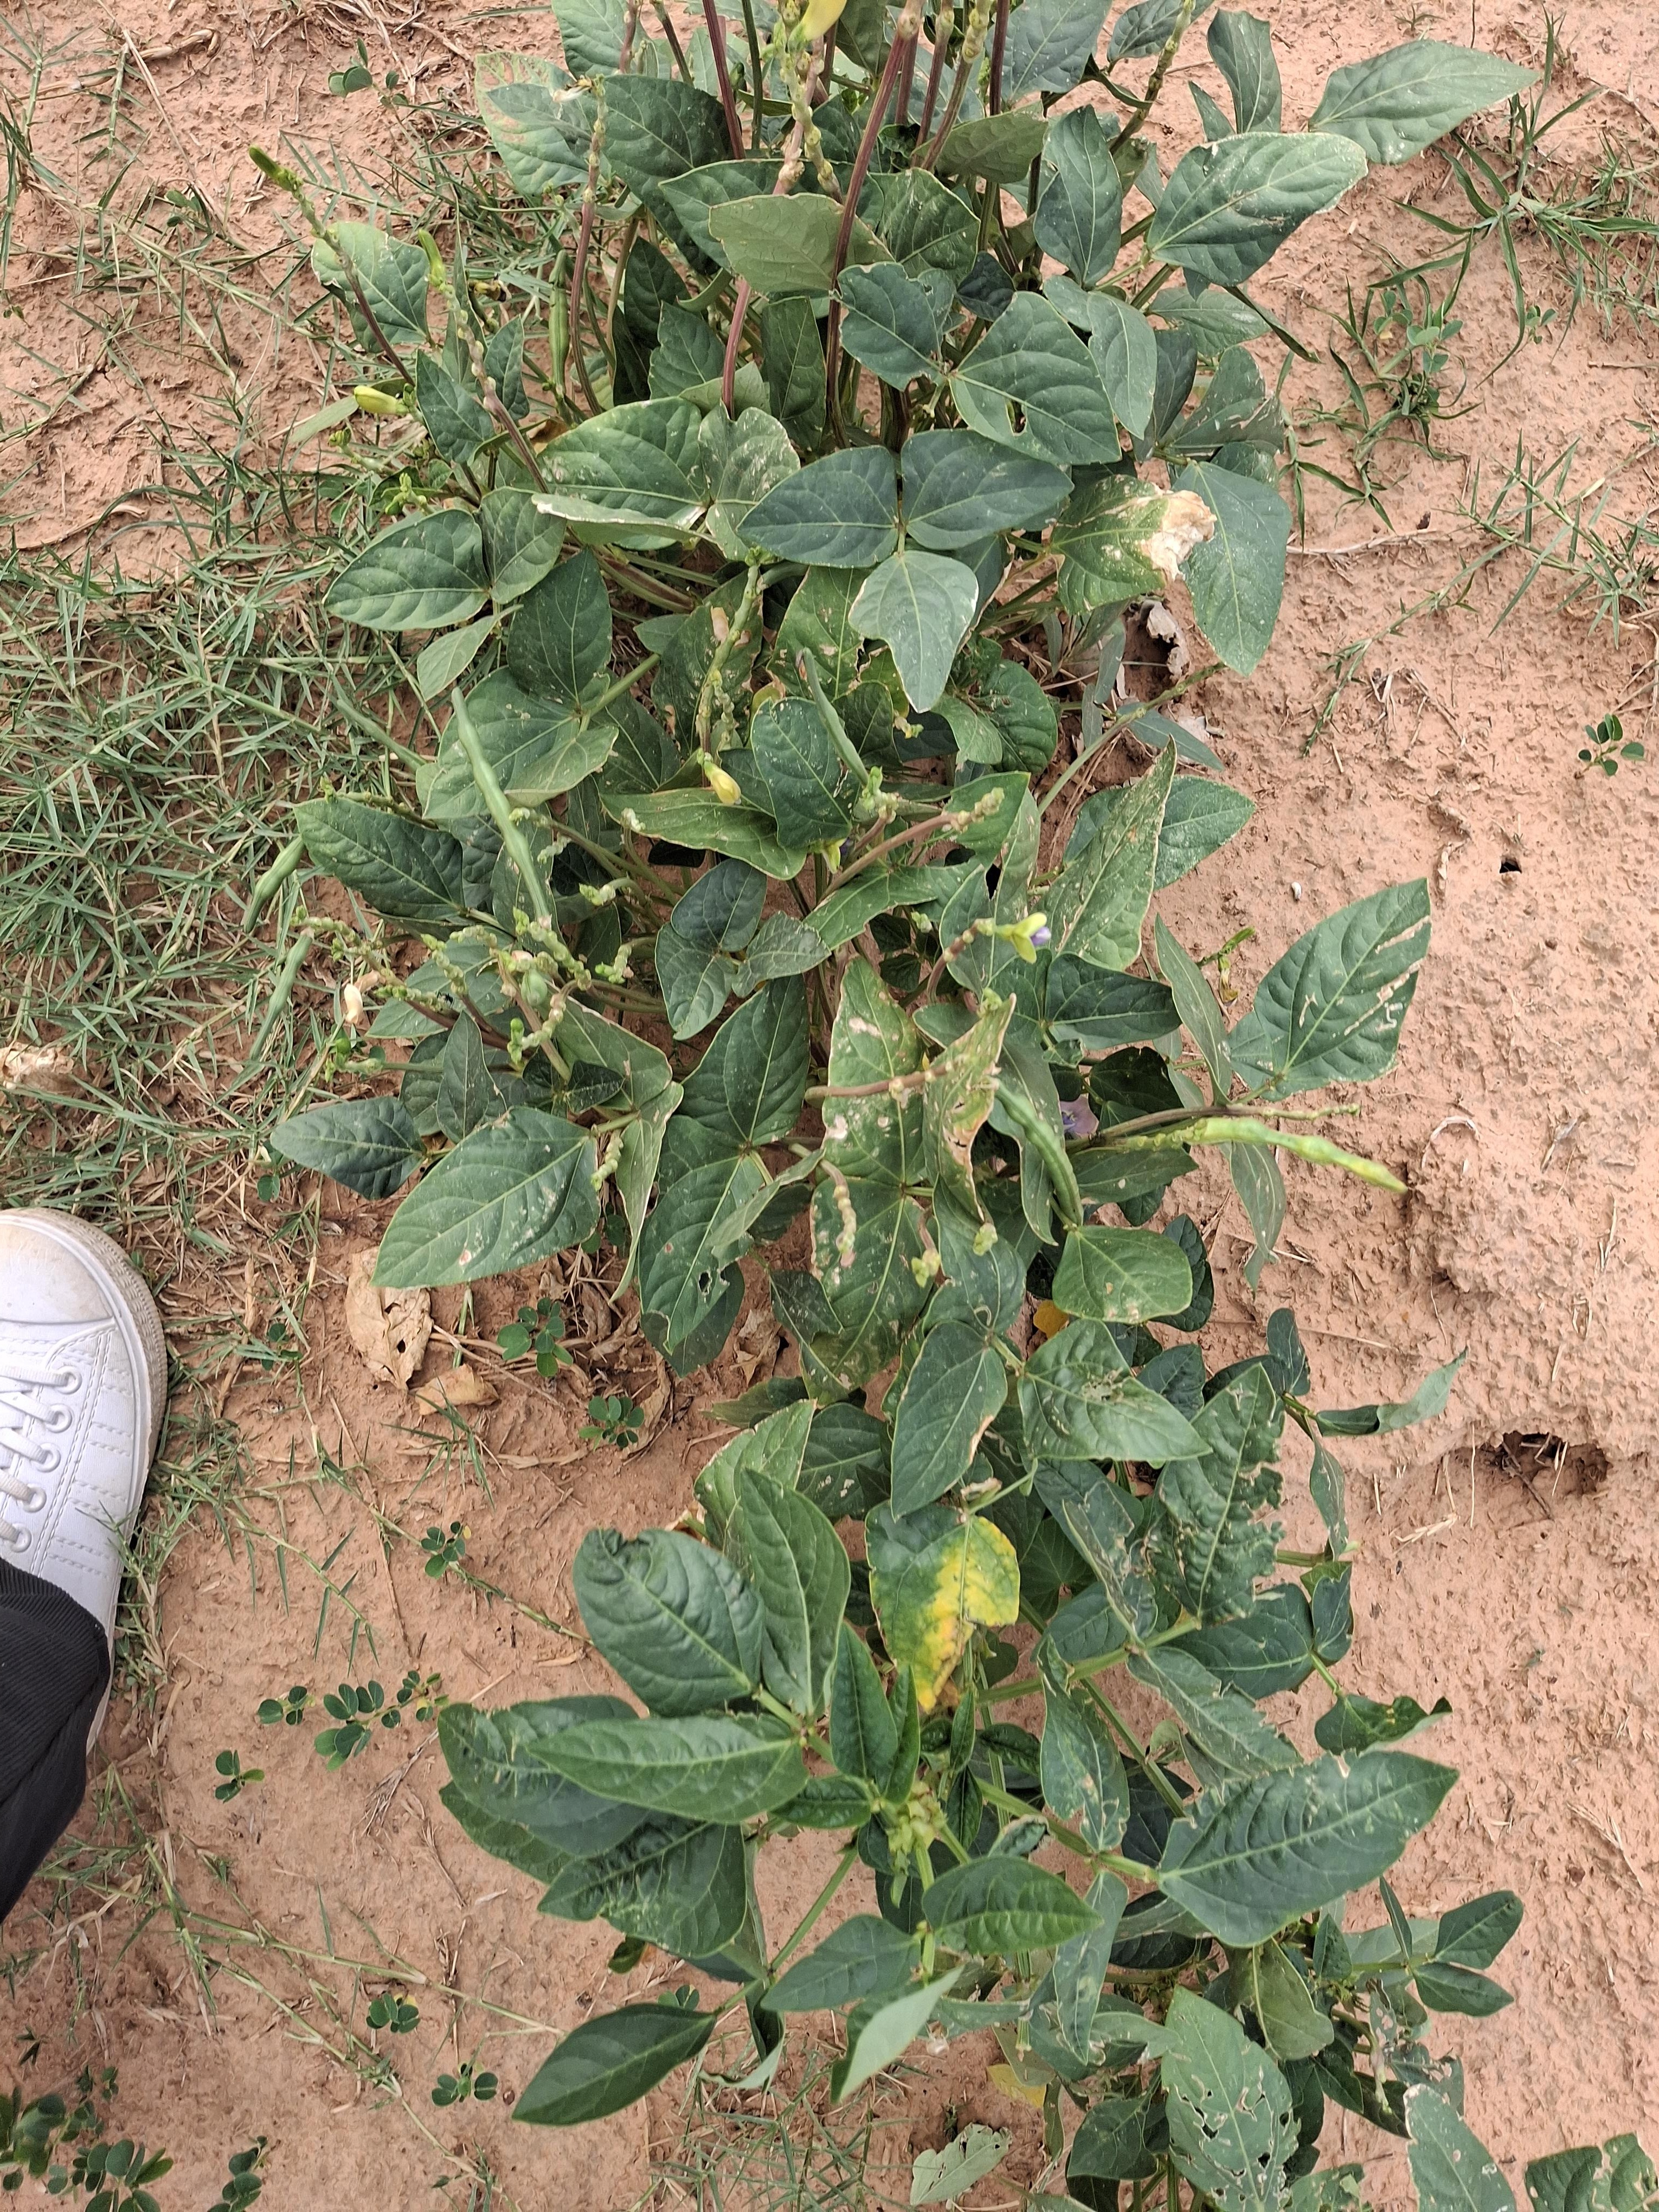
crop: cowpea
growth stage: harvest maturity
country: Nigeria
